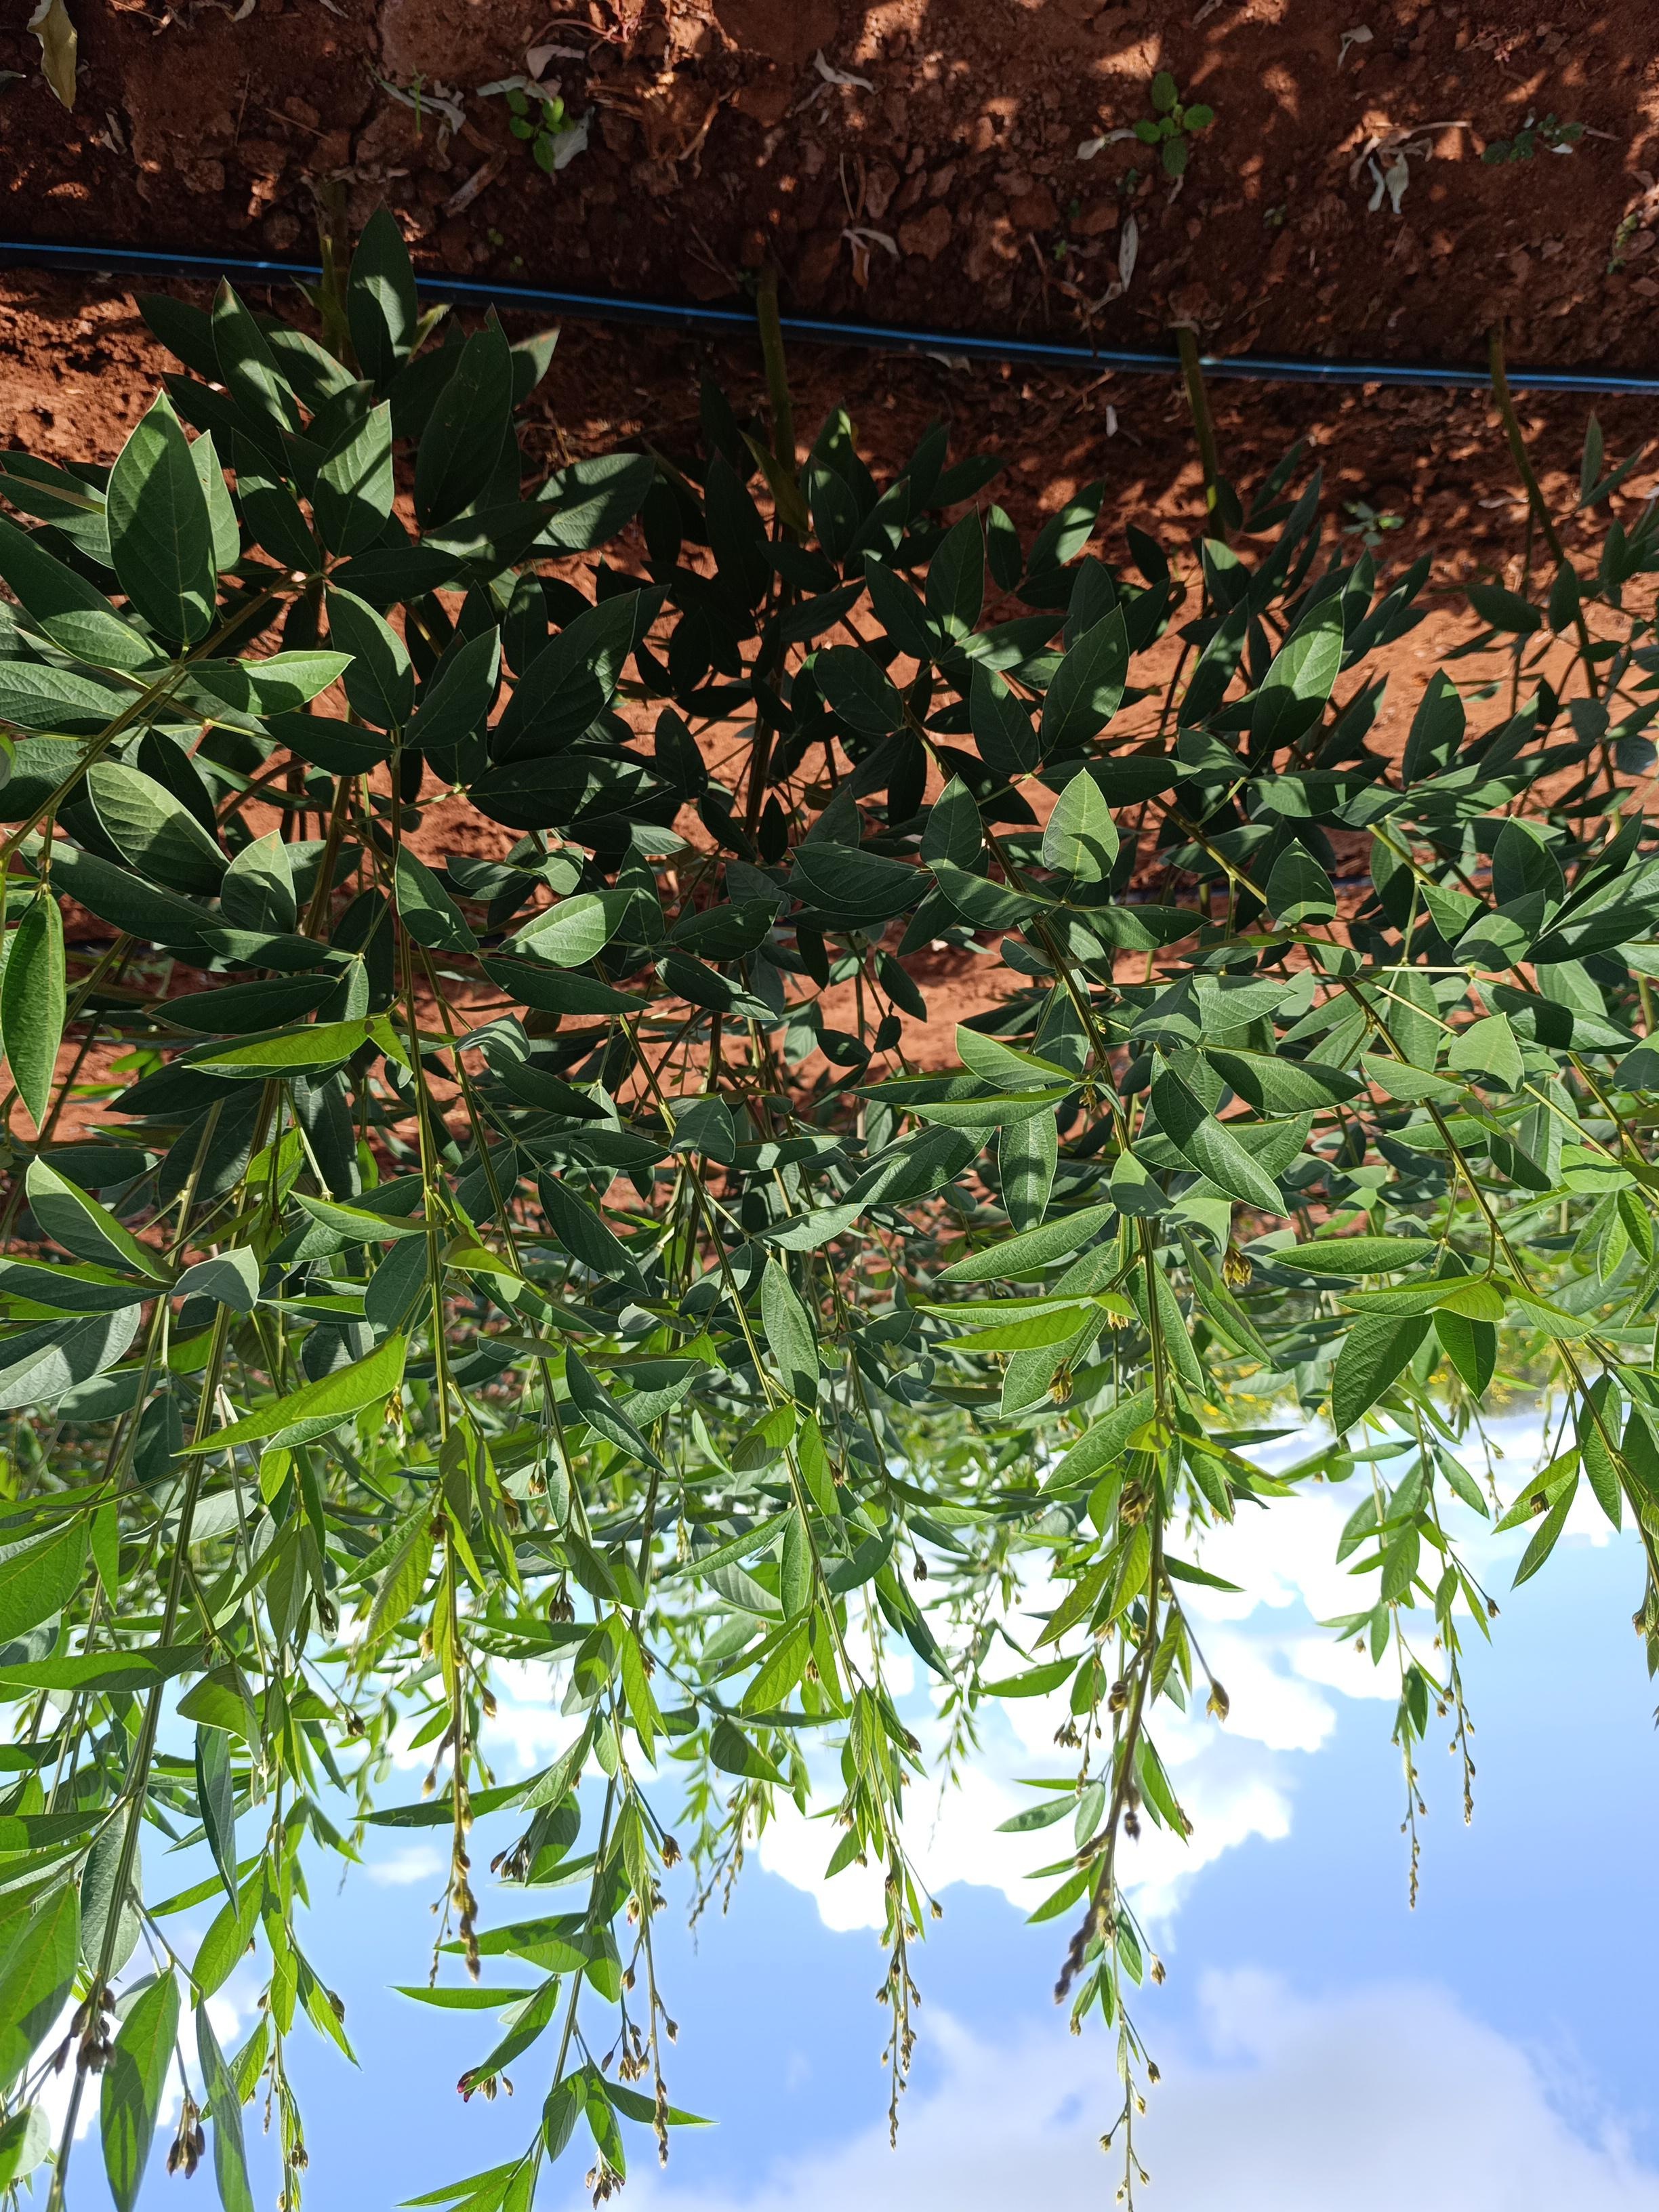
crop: pigeonpea
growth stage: flowering
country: Kenya
